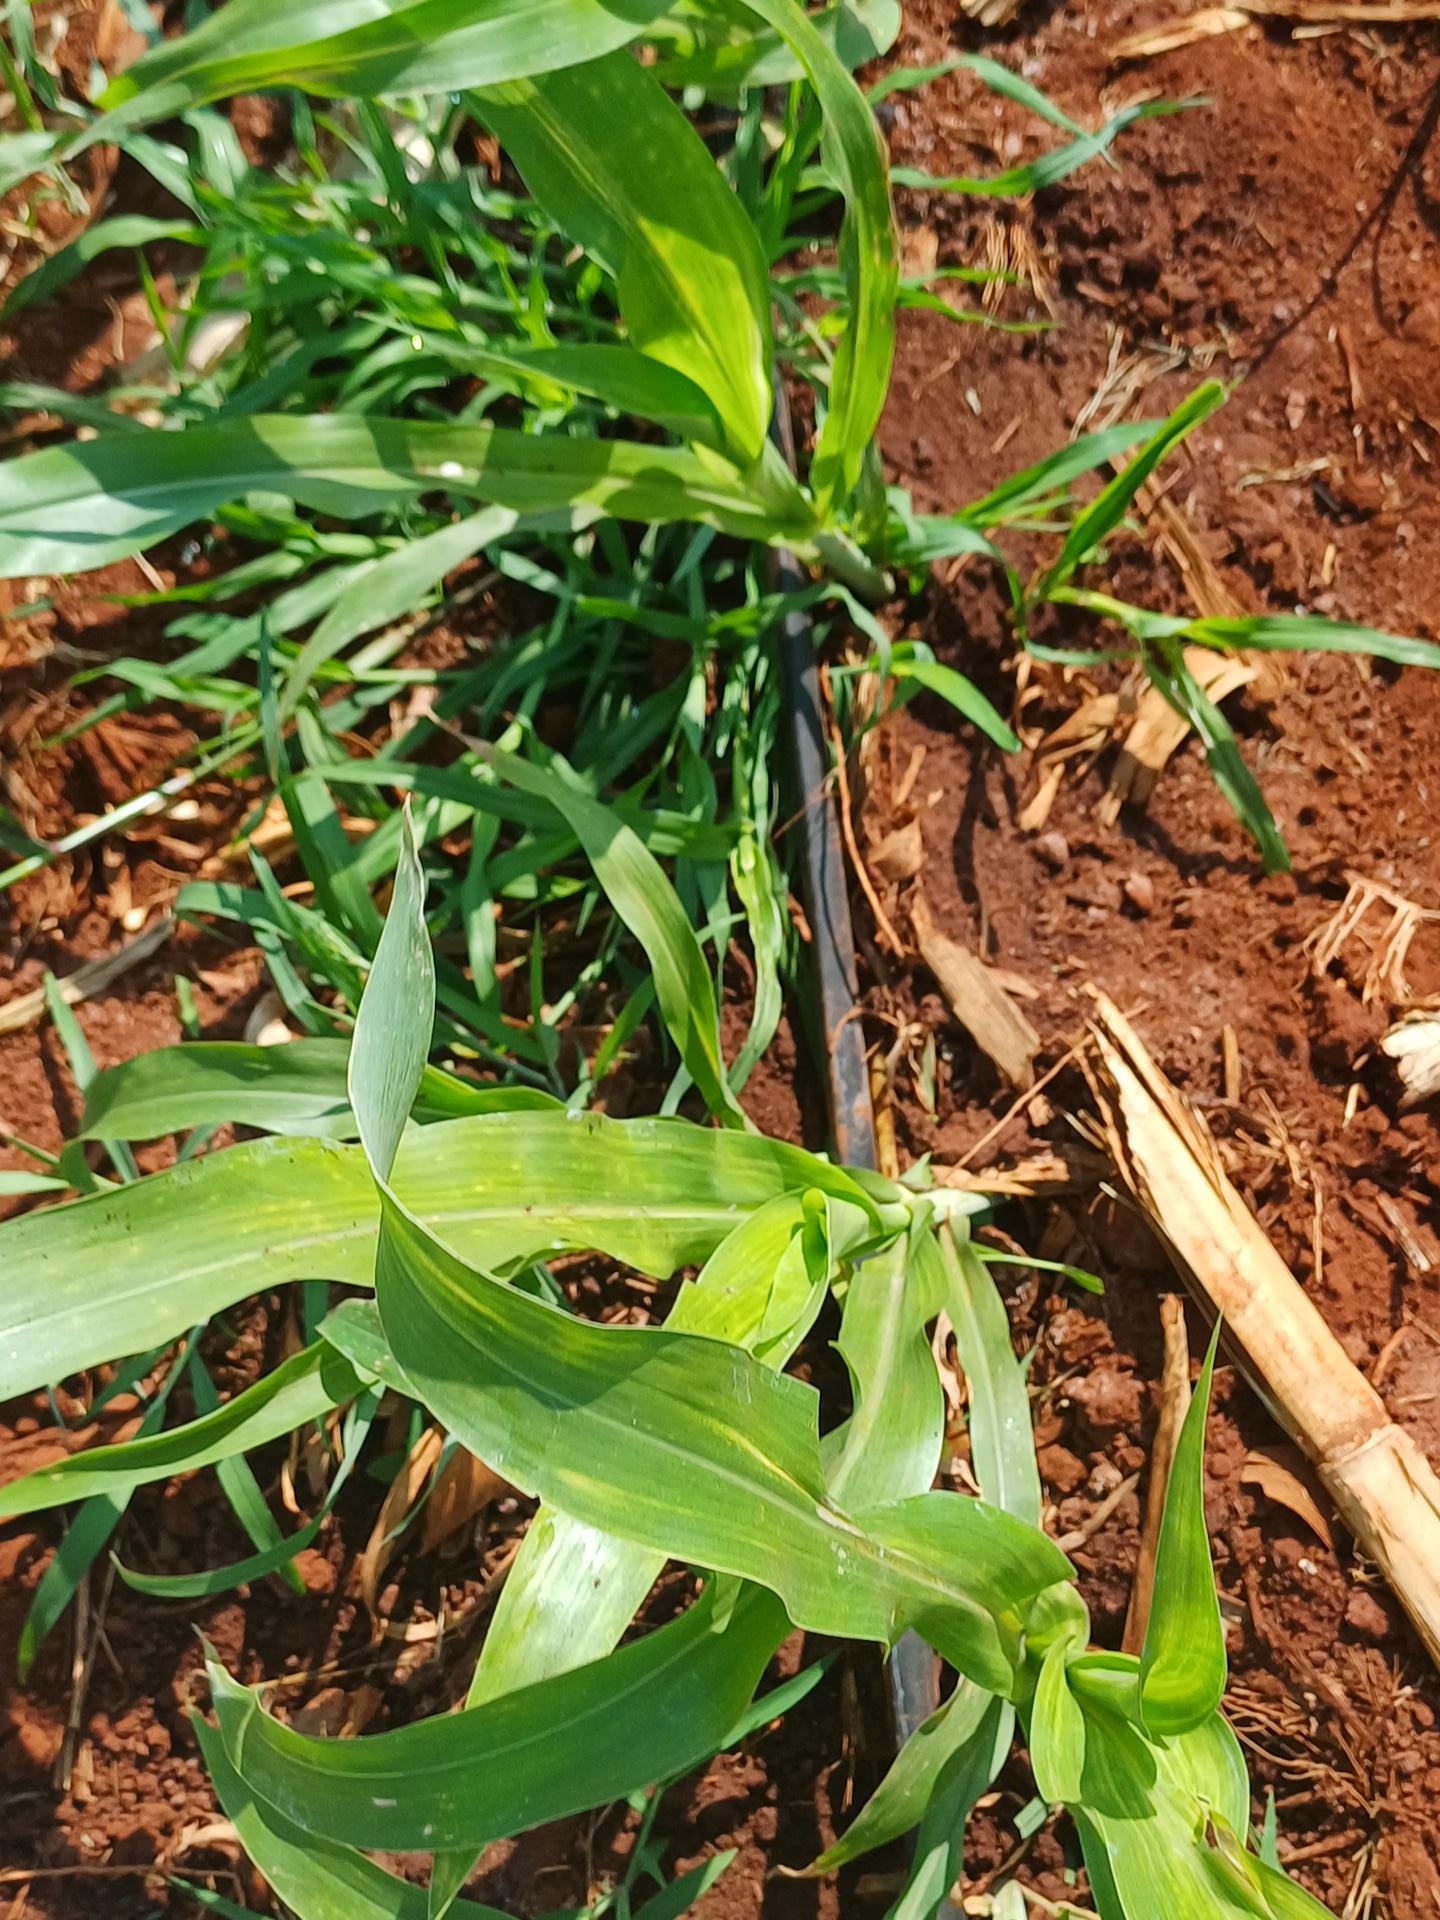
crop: sorghum
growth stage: vegetative
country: Kenya
